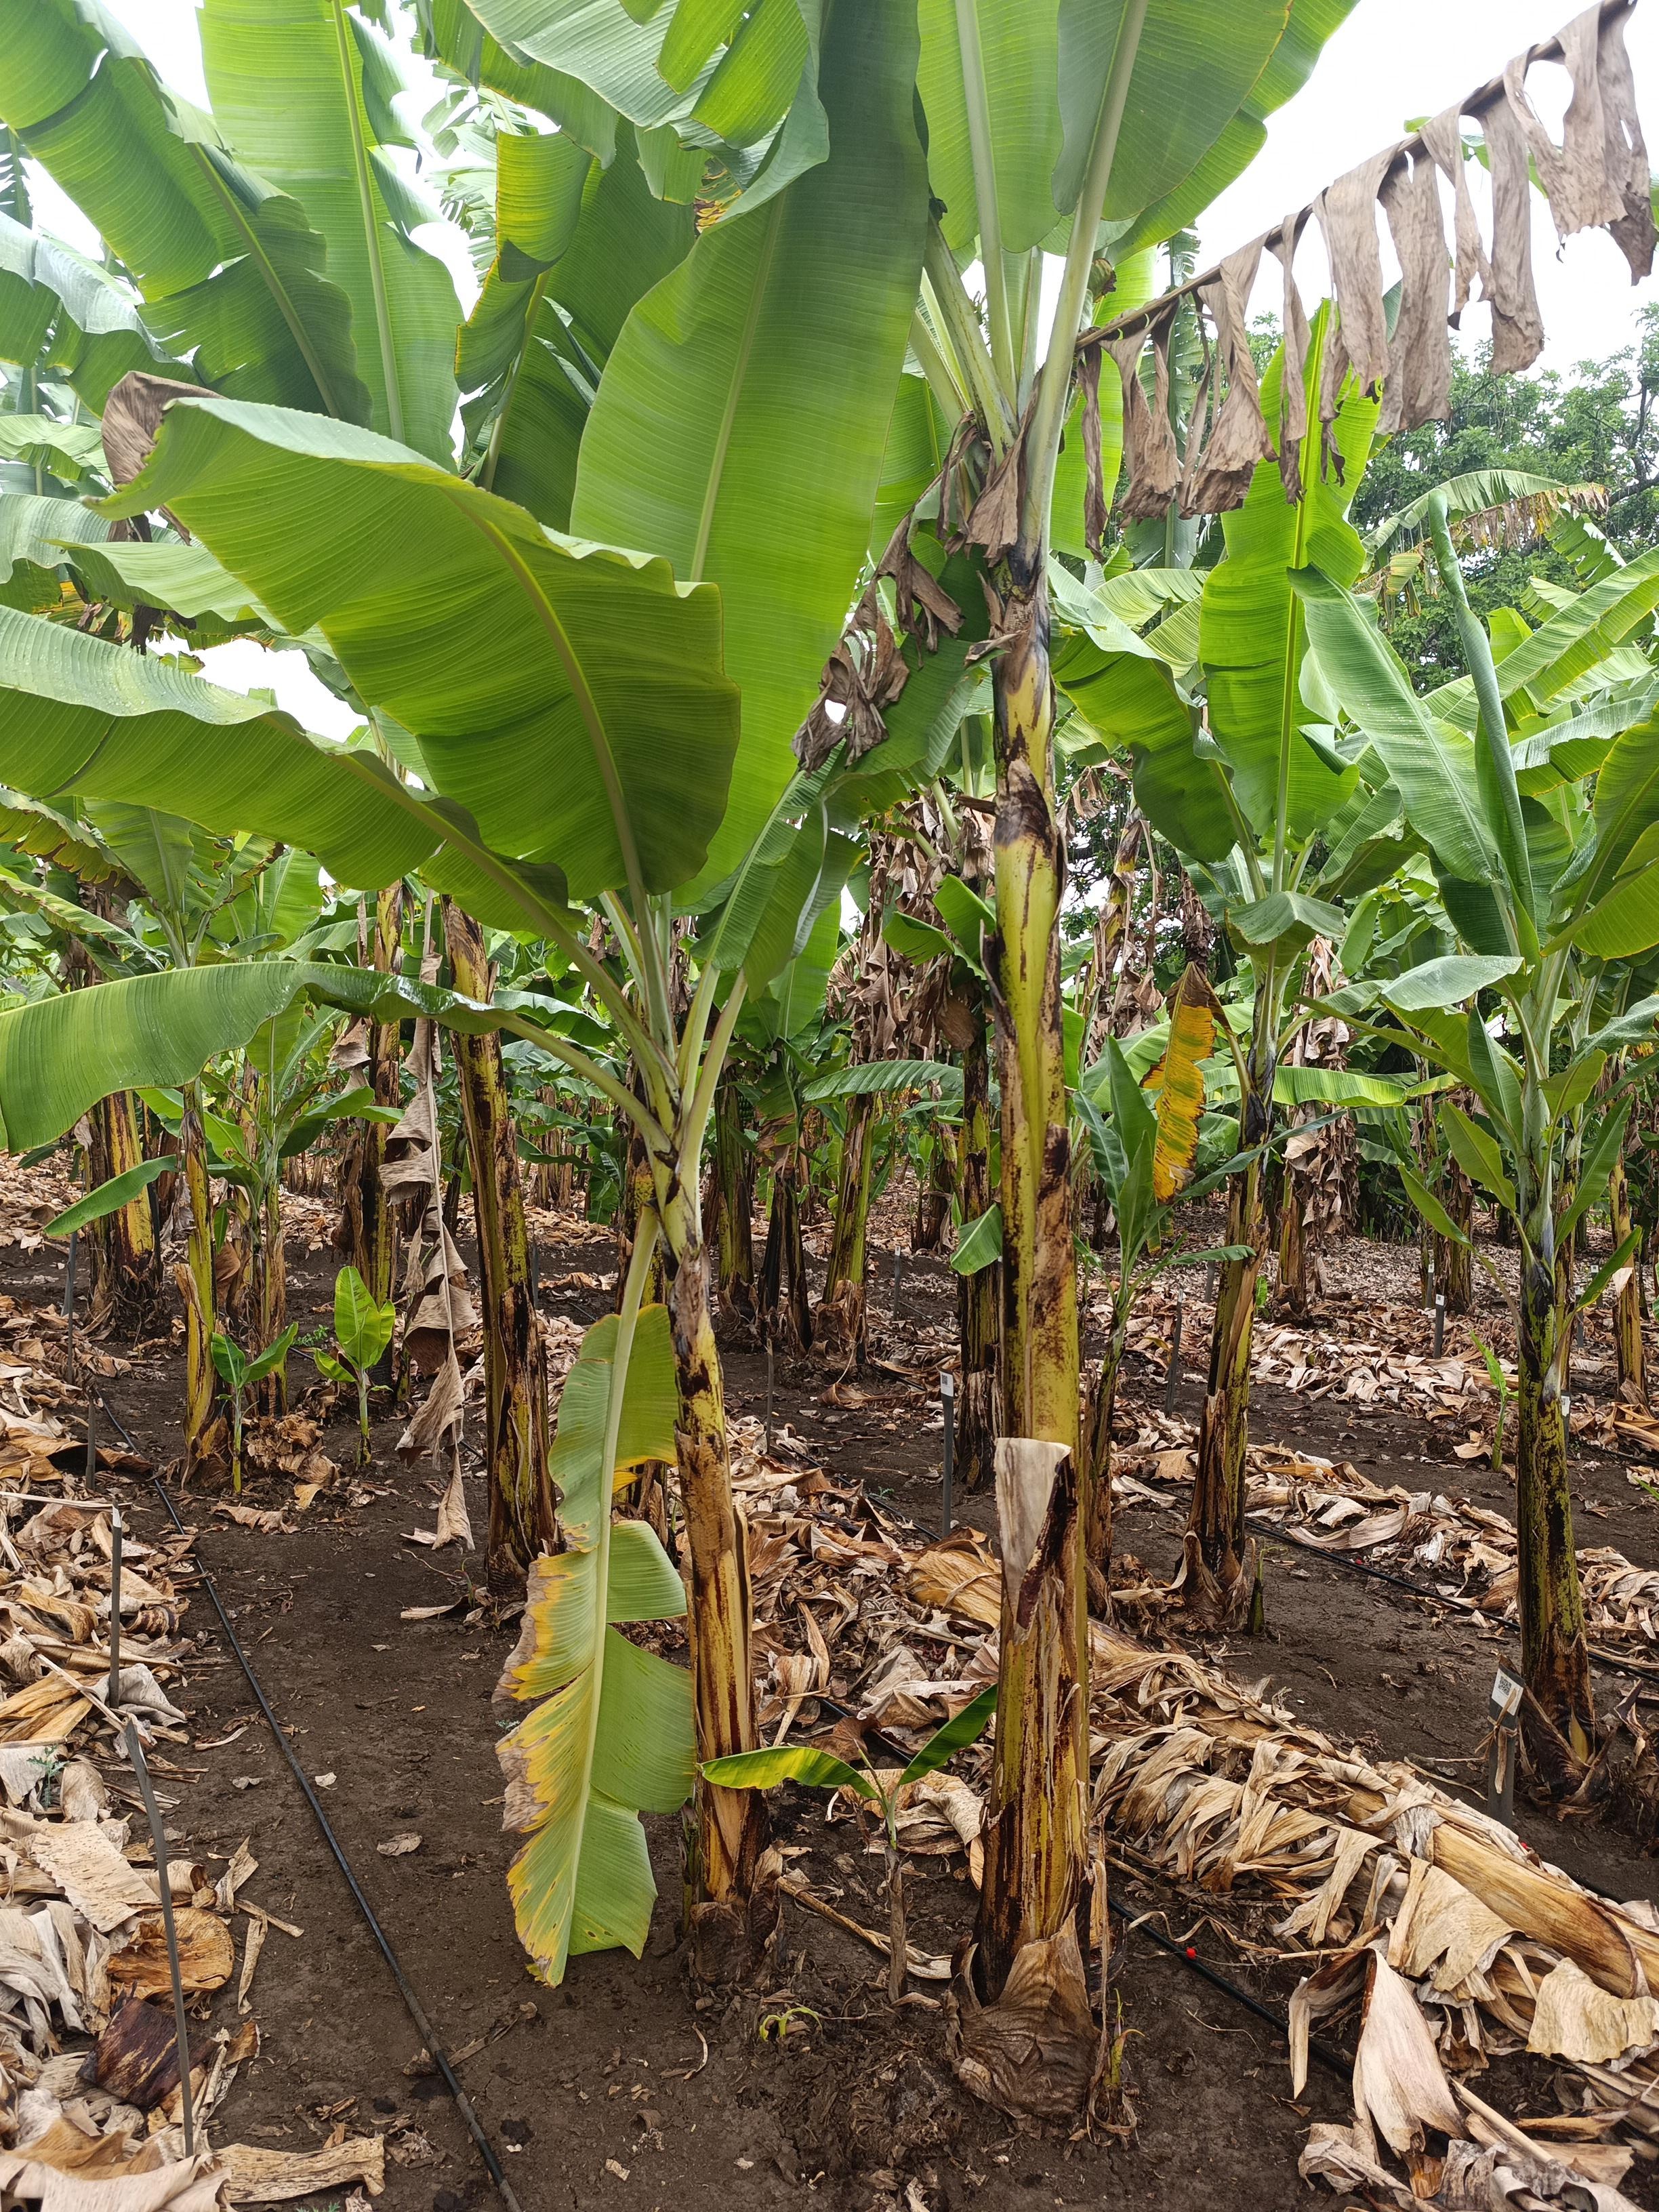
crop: banana
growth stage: vegetative
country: Tanzania
